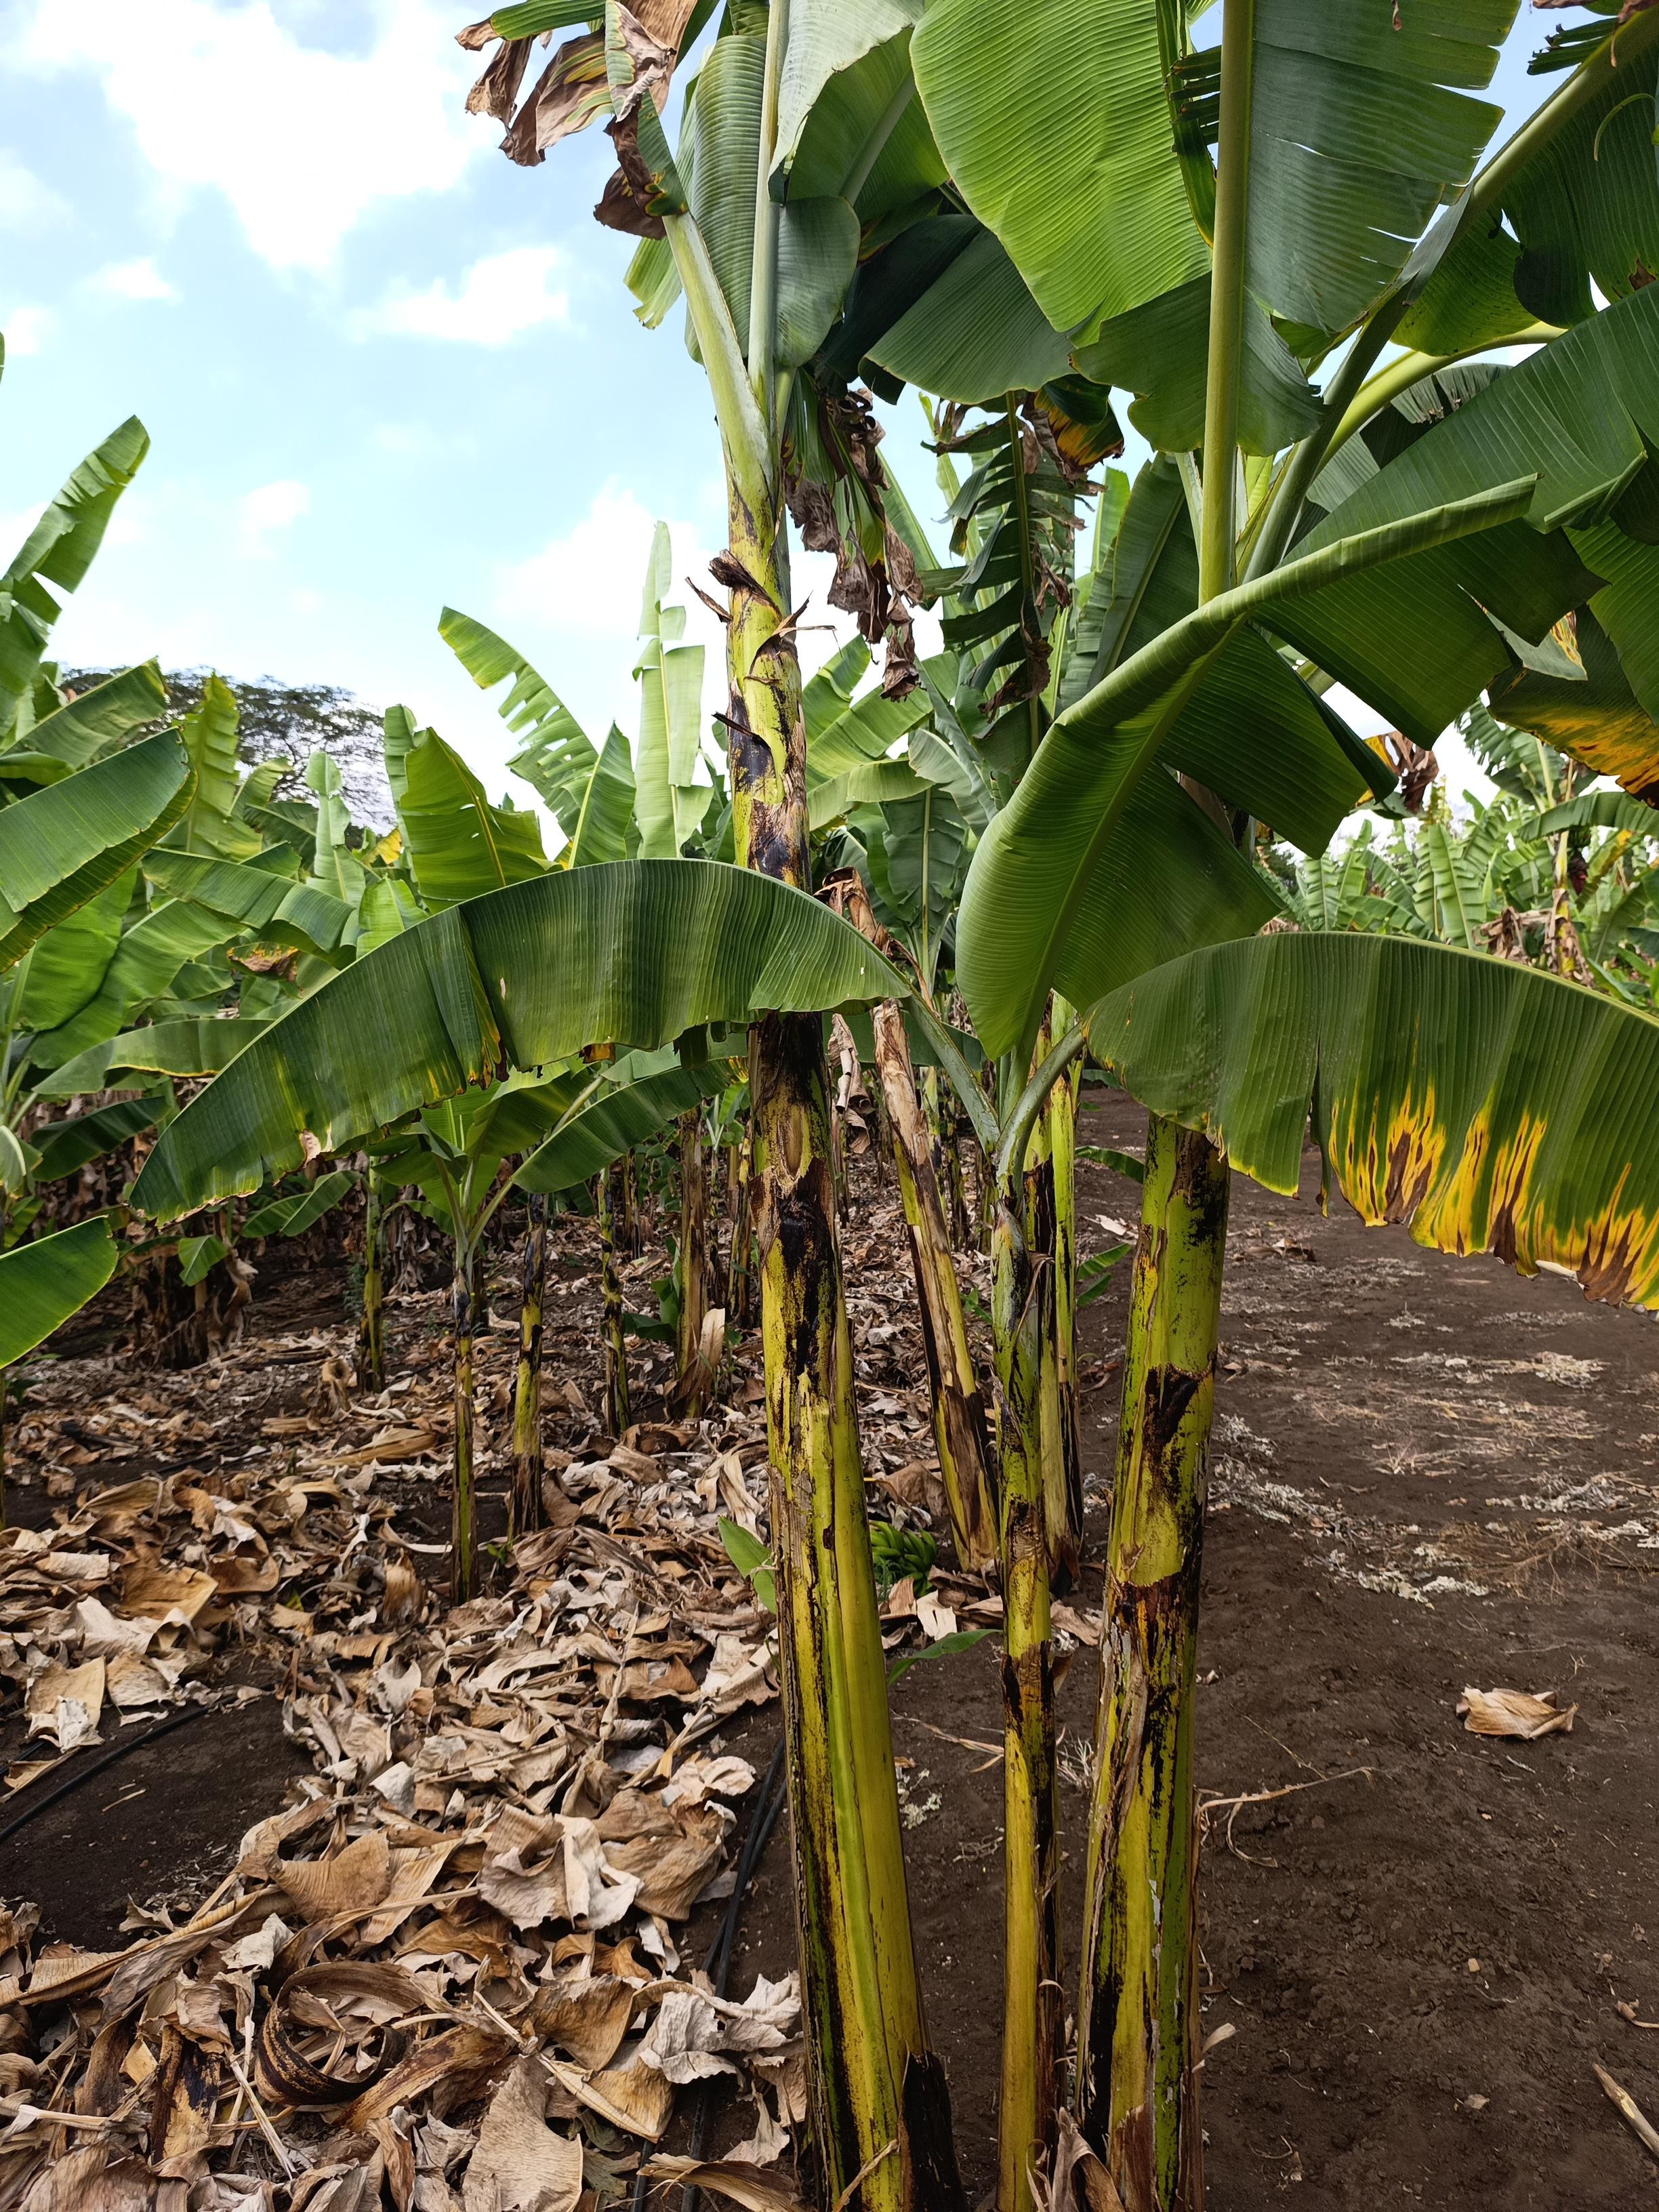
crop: banana
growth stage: vegetative
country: Tanzania
